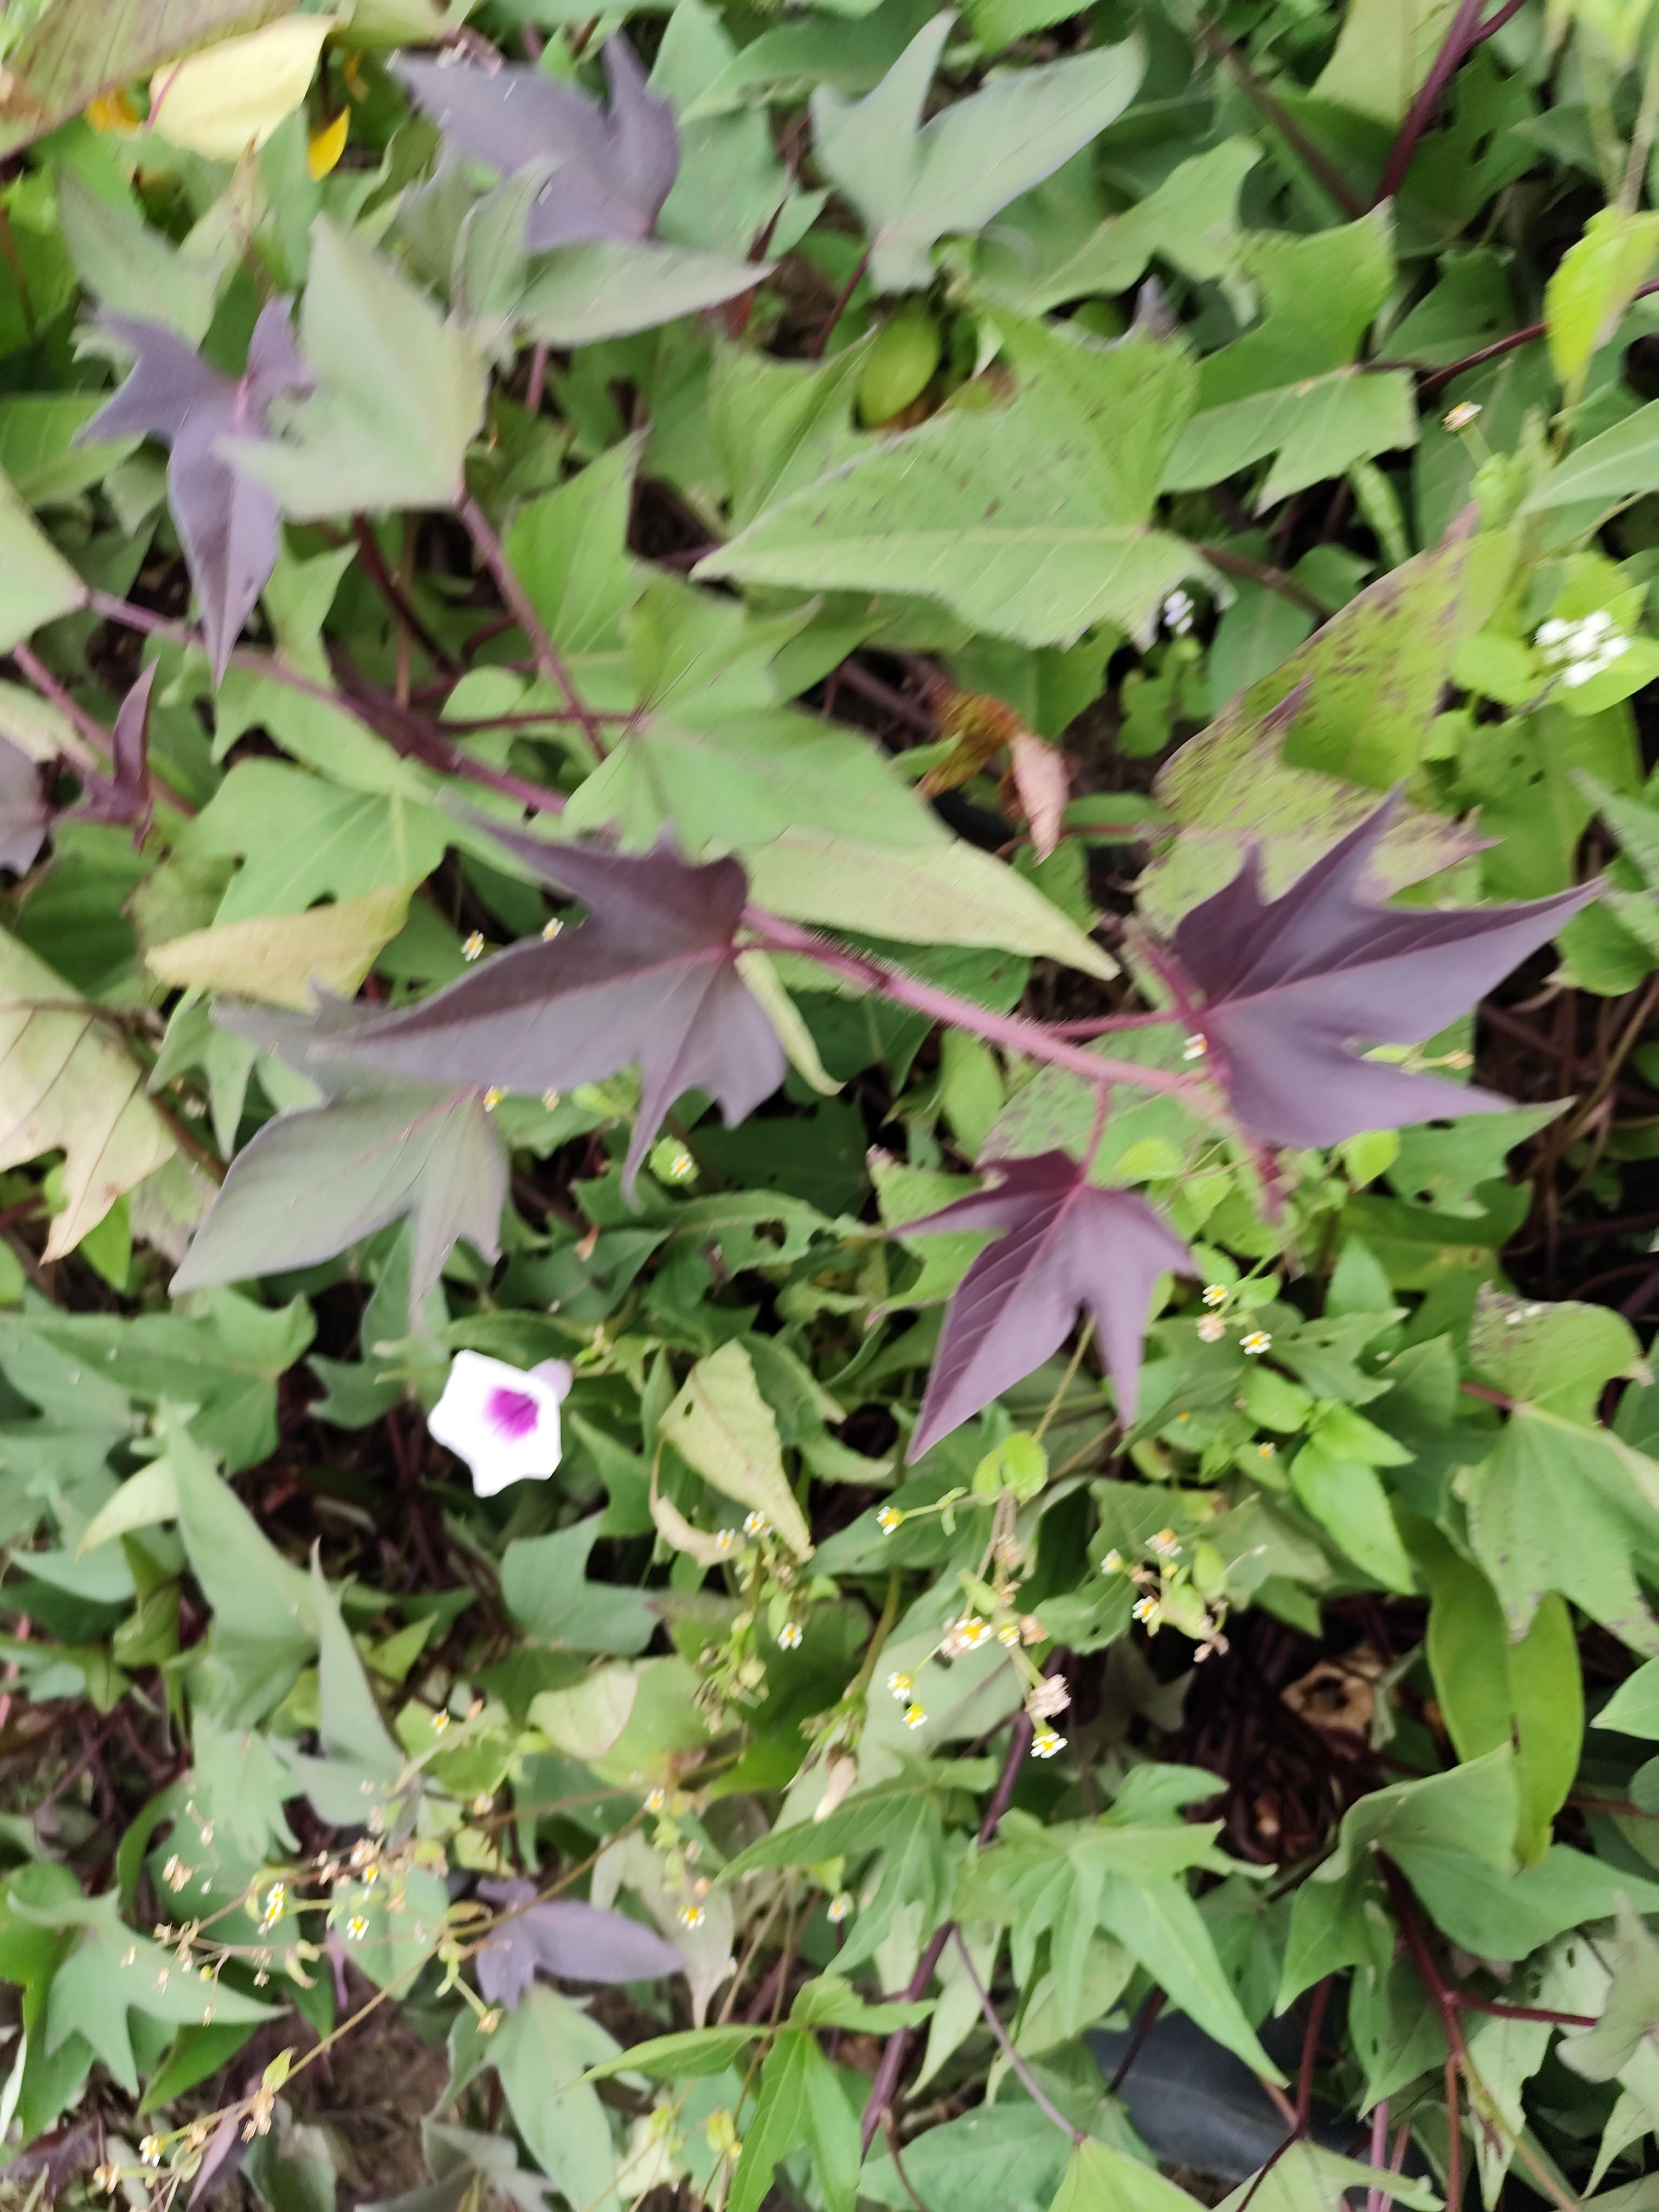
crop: sweet potato
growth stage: flowering
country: Tanzania
